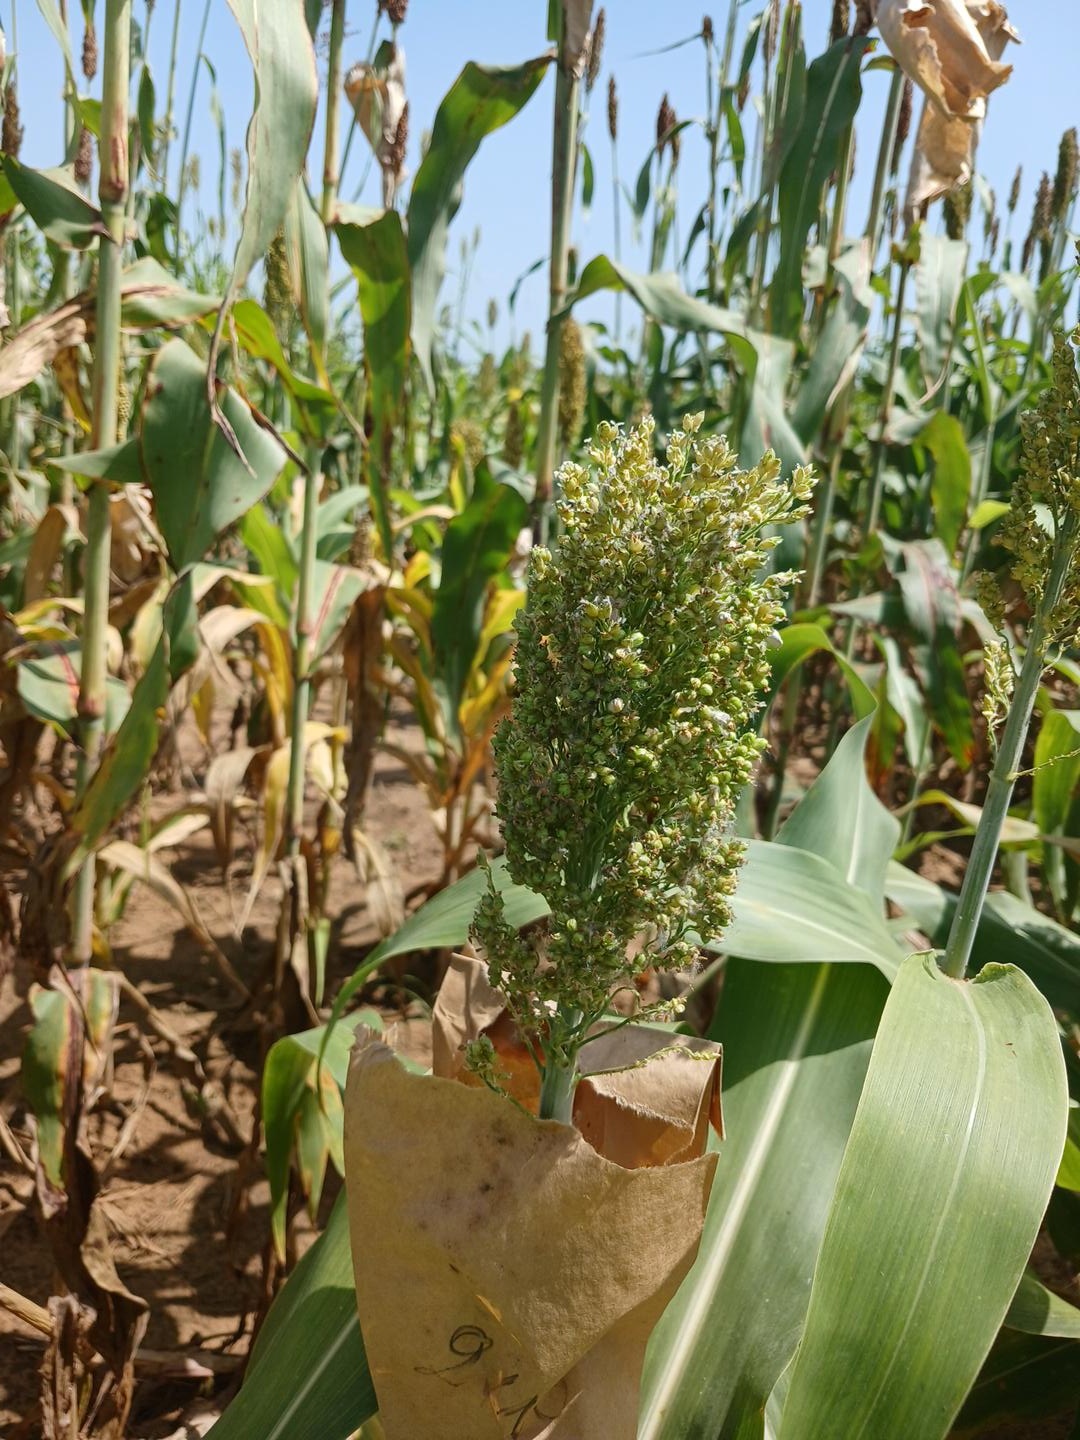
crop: sorghum
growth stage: filling grain
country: Senegal
